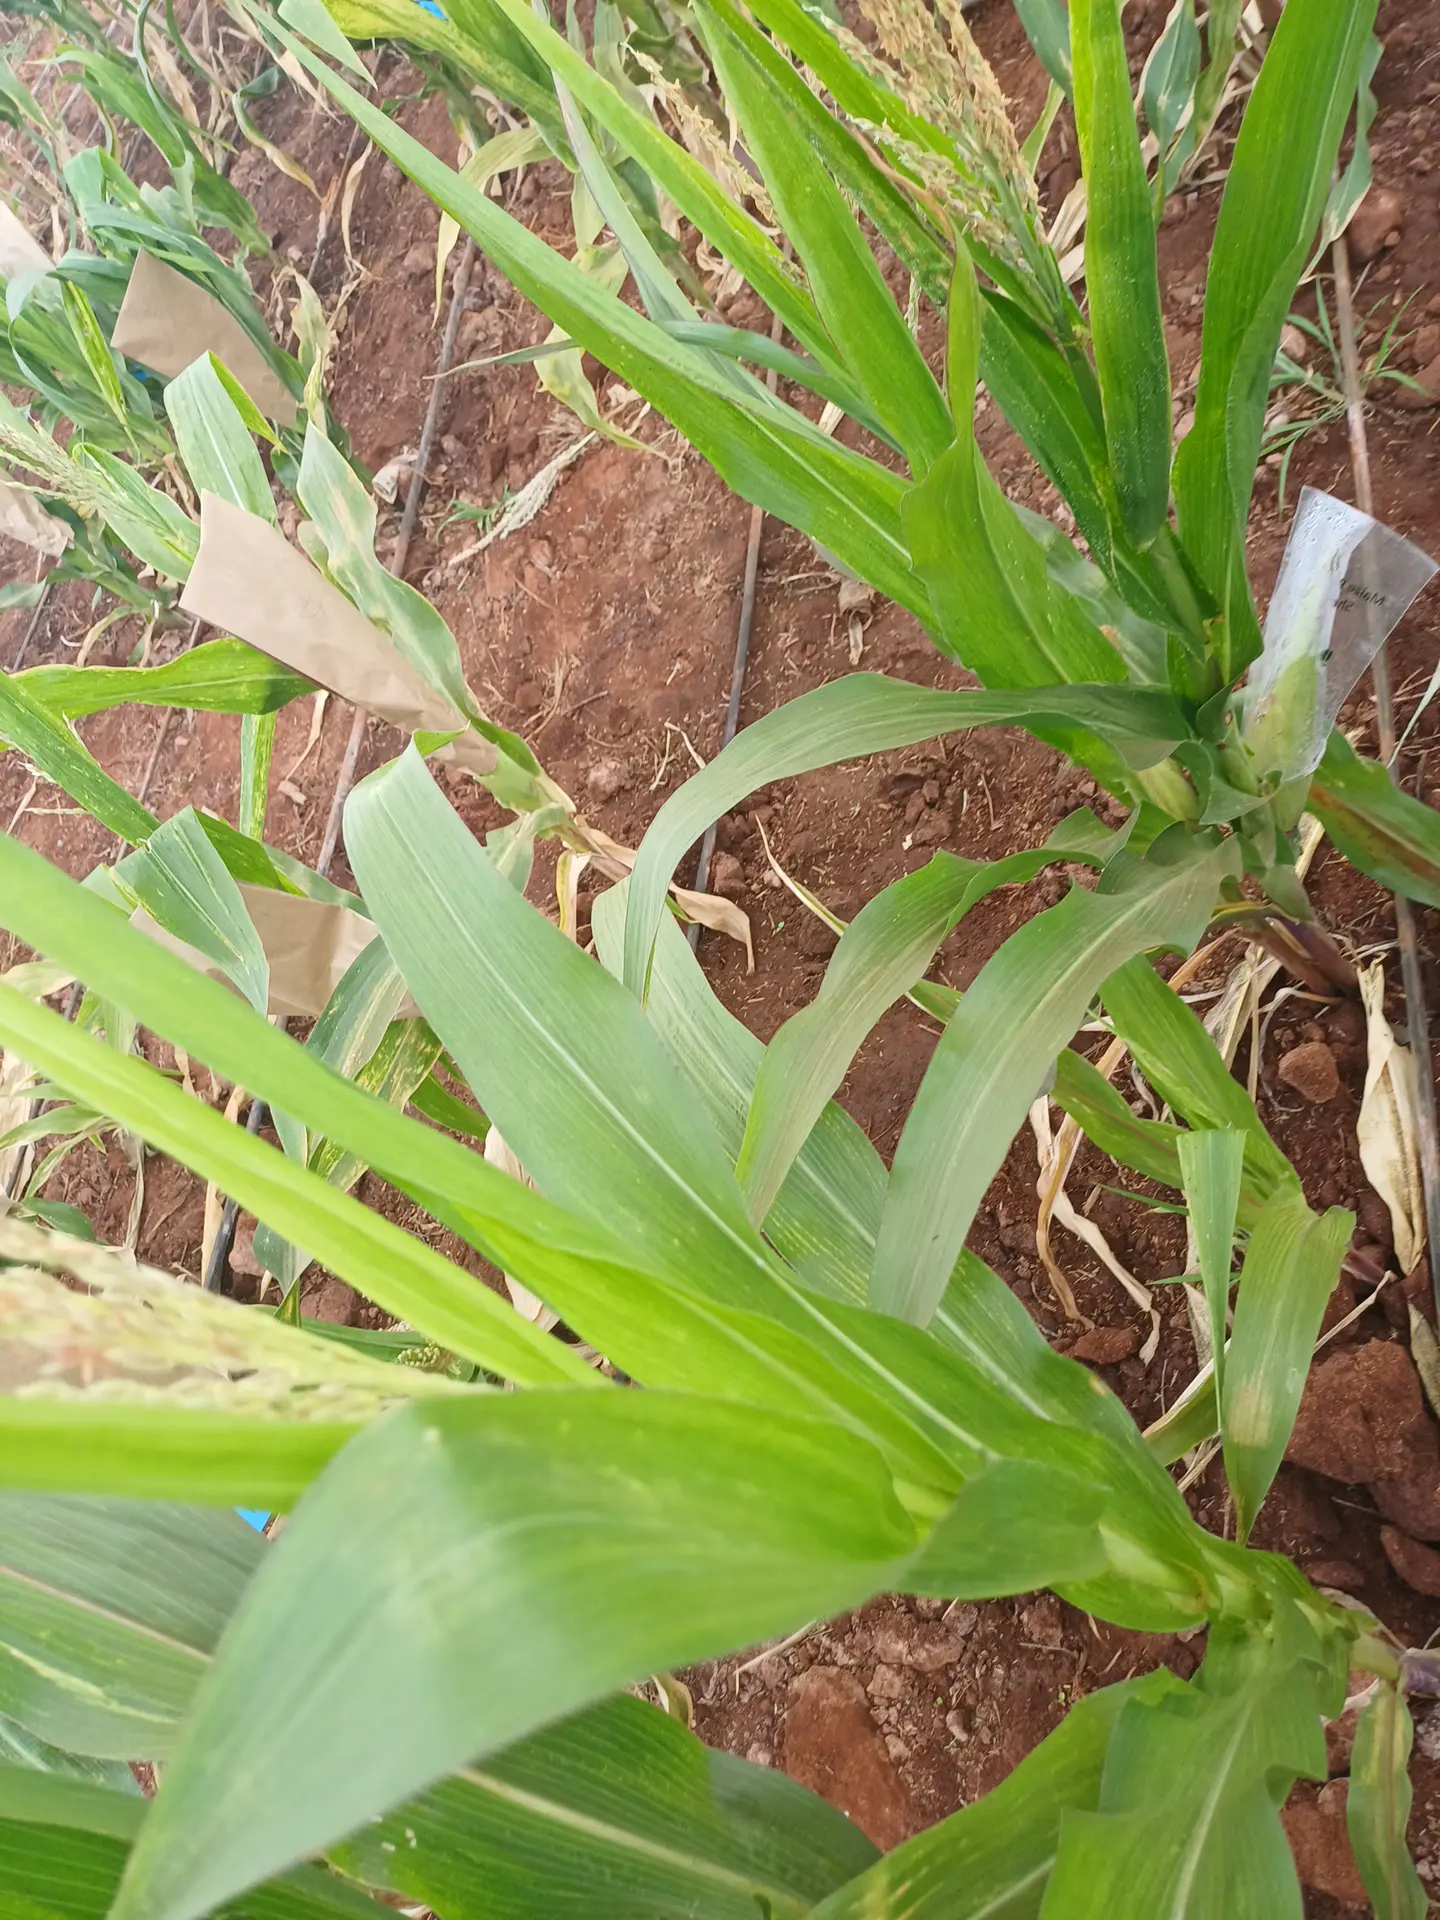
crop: maize
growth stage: flowering
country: Kenya
